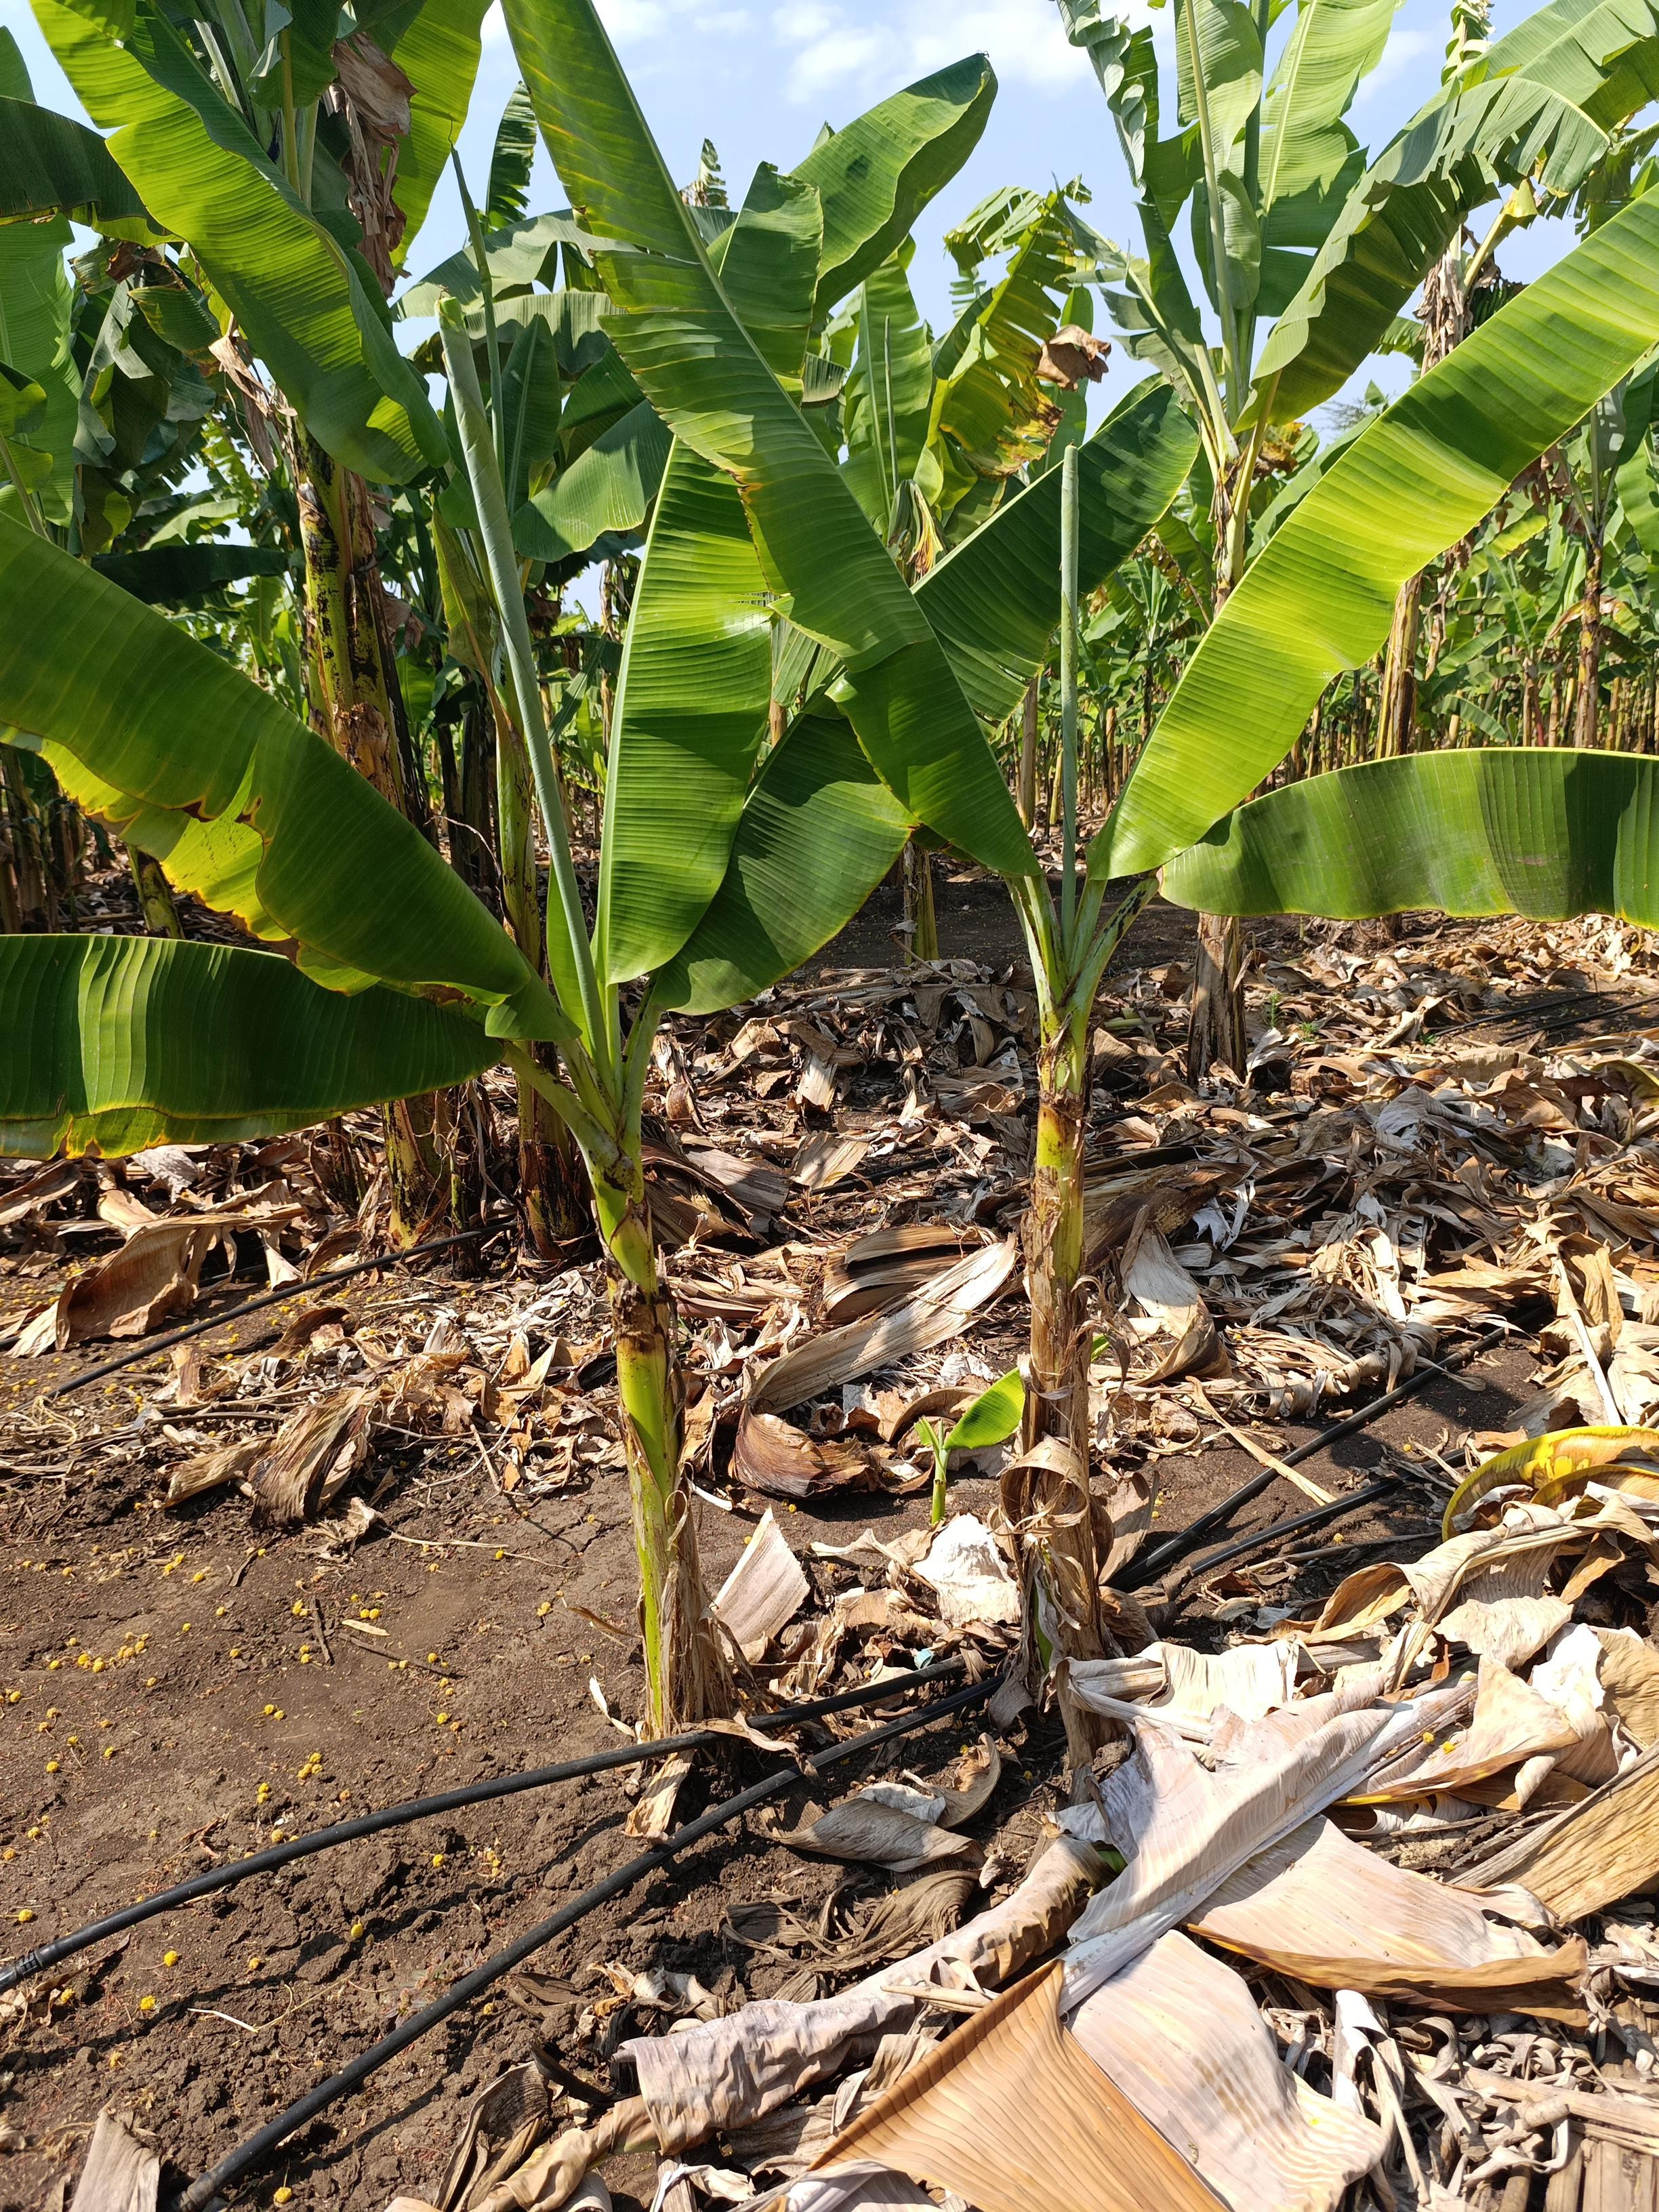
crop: banana
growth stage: vegetative
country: Tanzania
